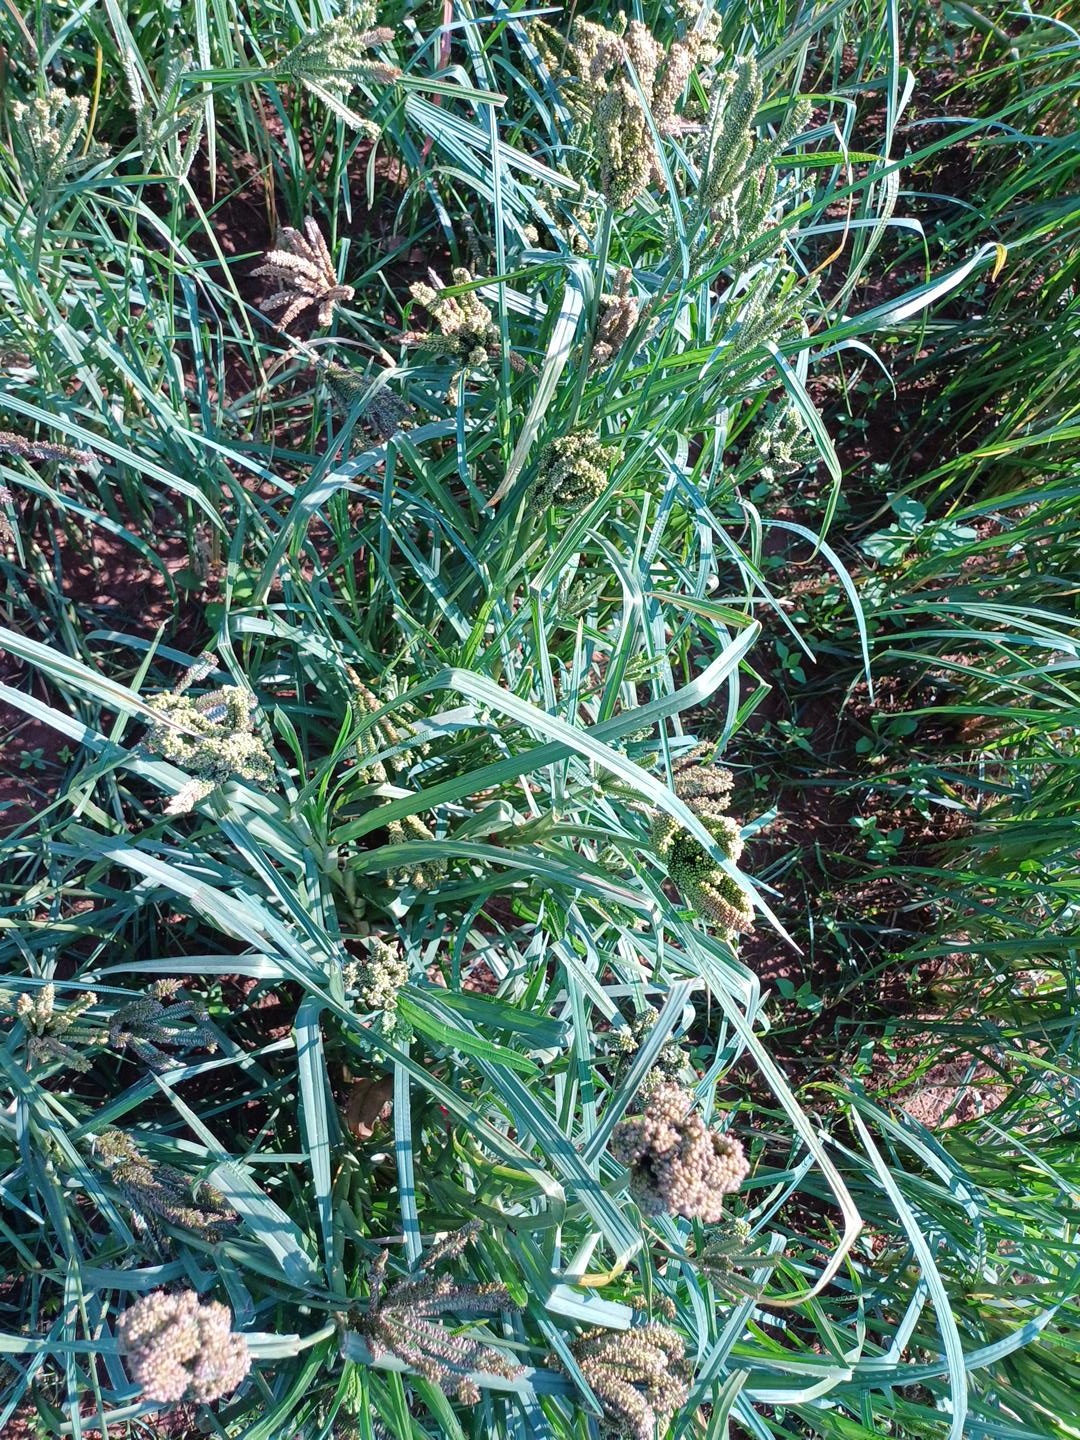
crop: finger millet
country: Kenya
